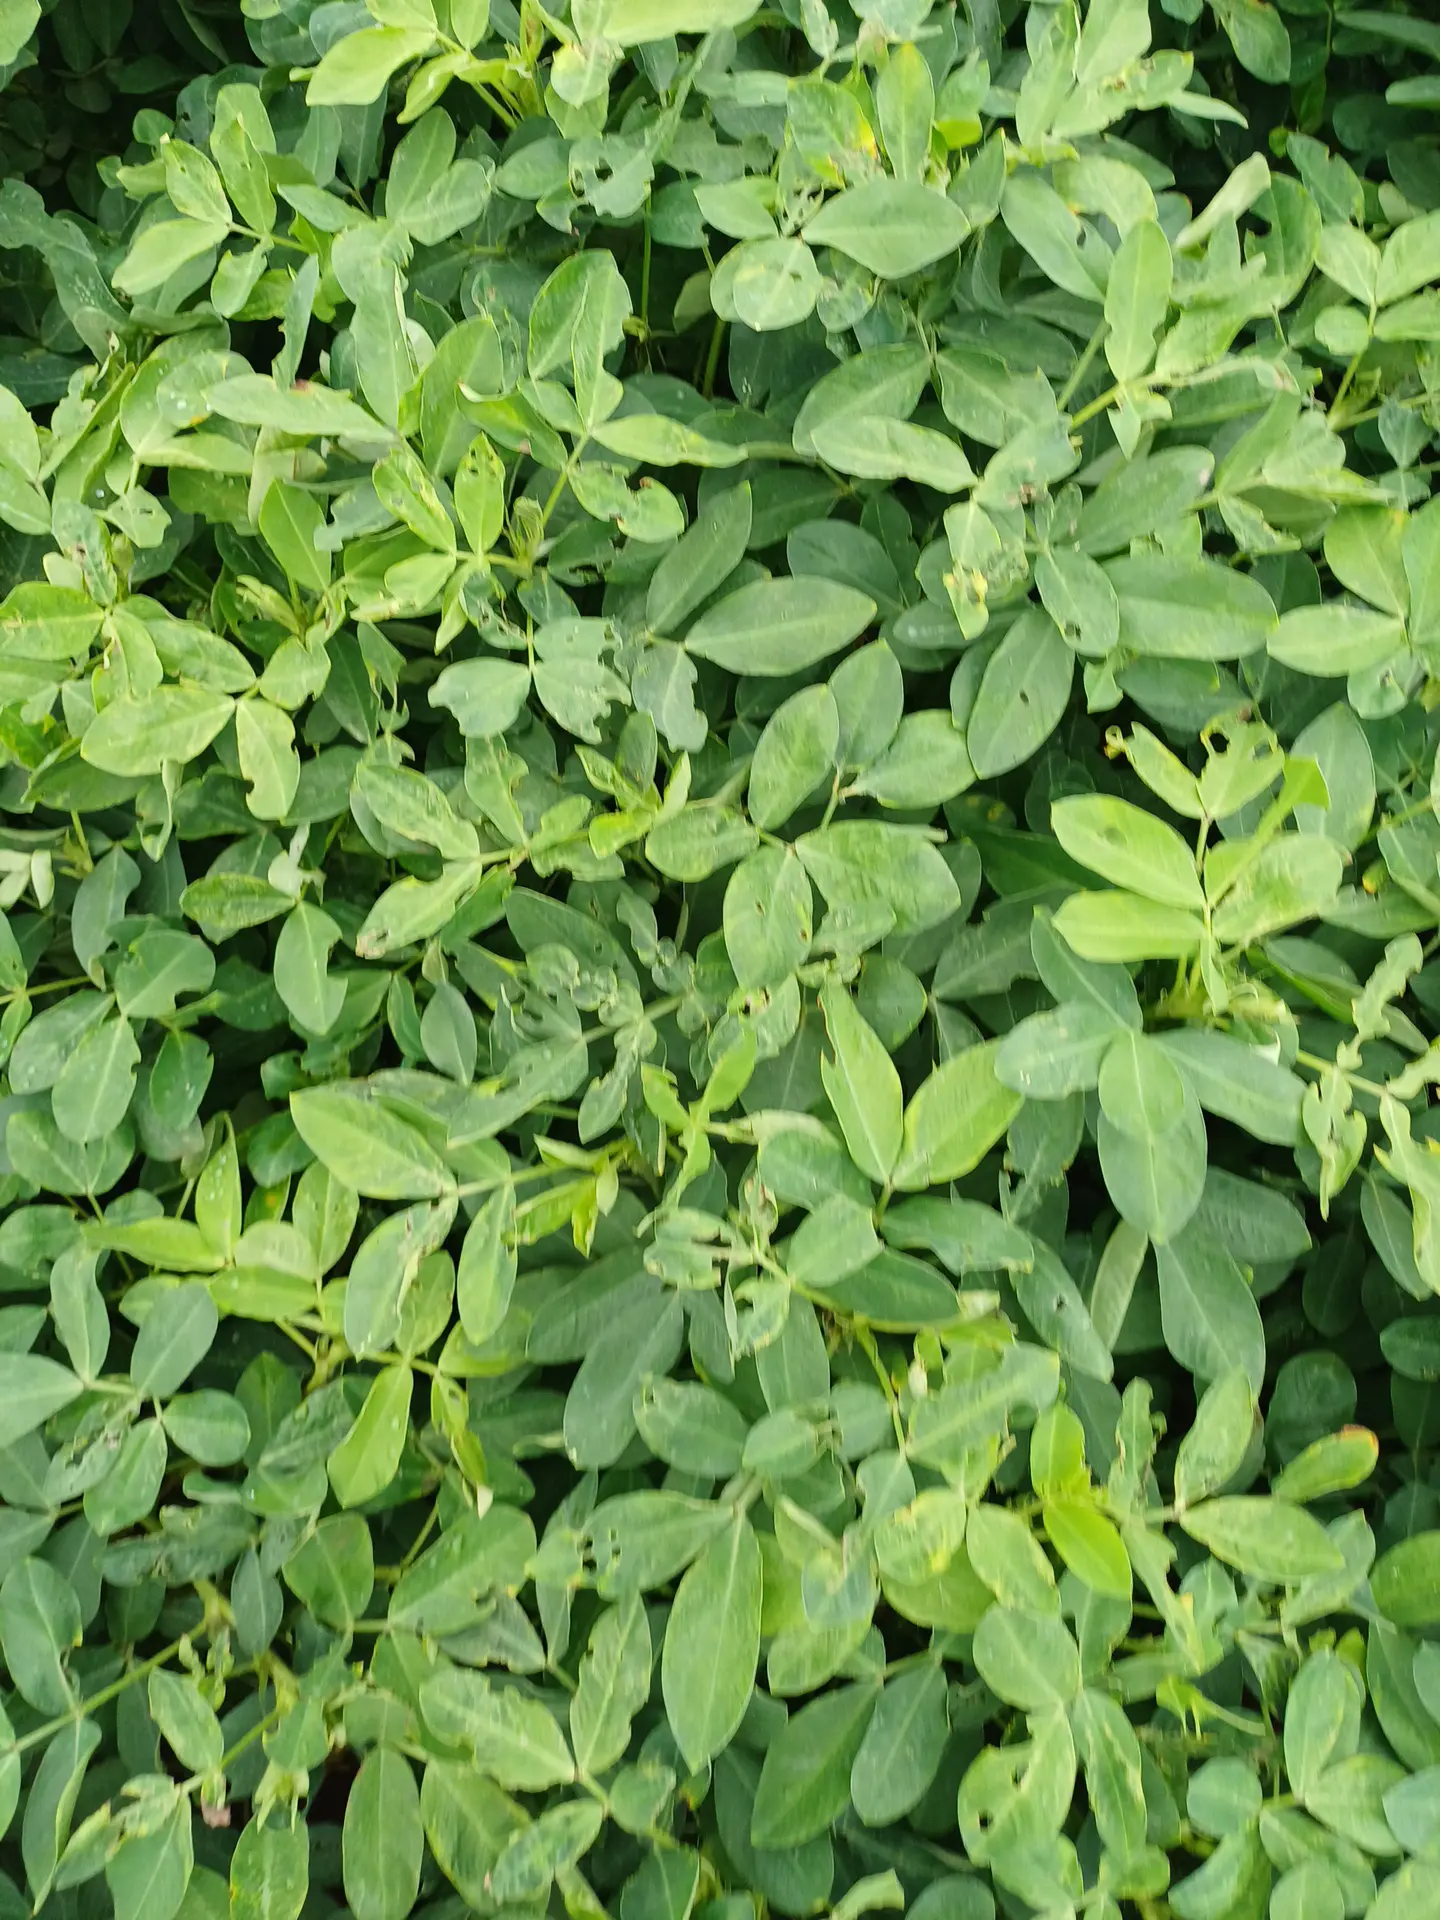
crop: groundnut
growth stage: pegging
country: Kenya
